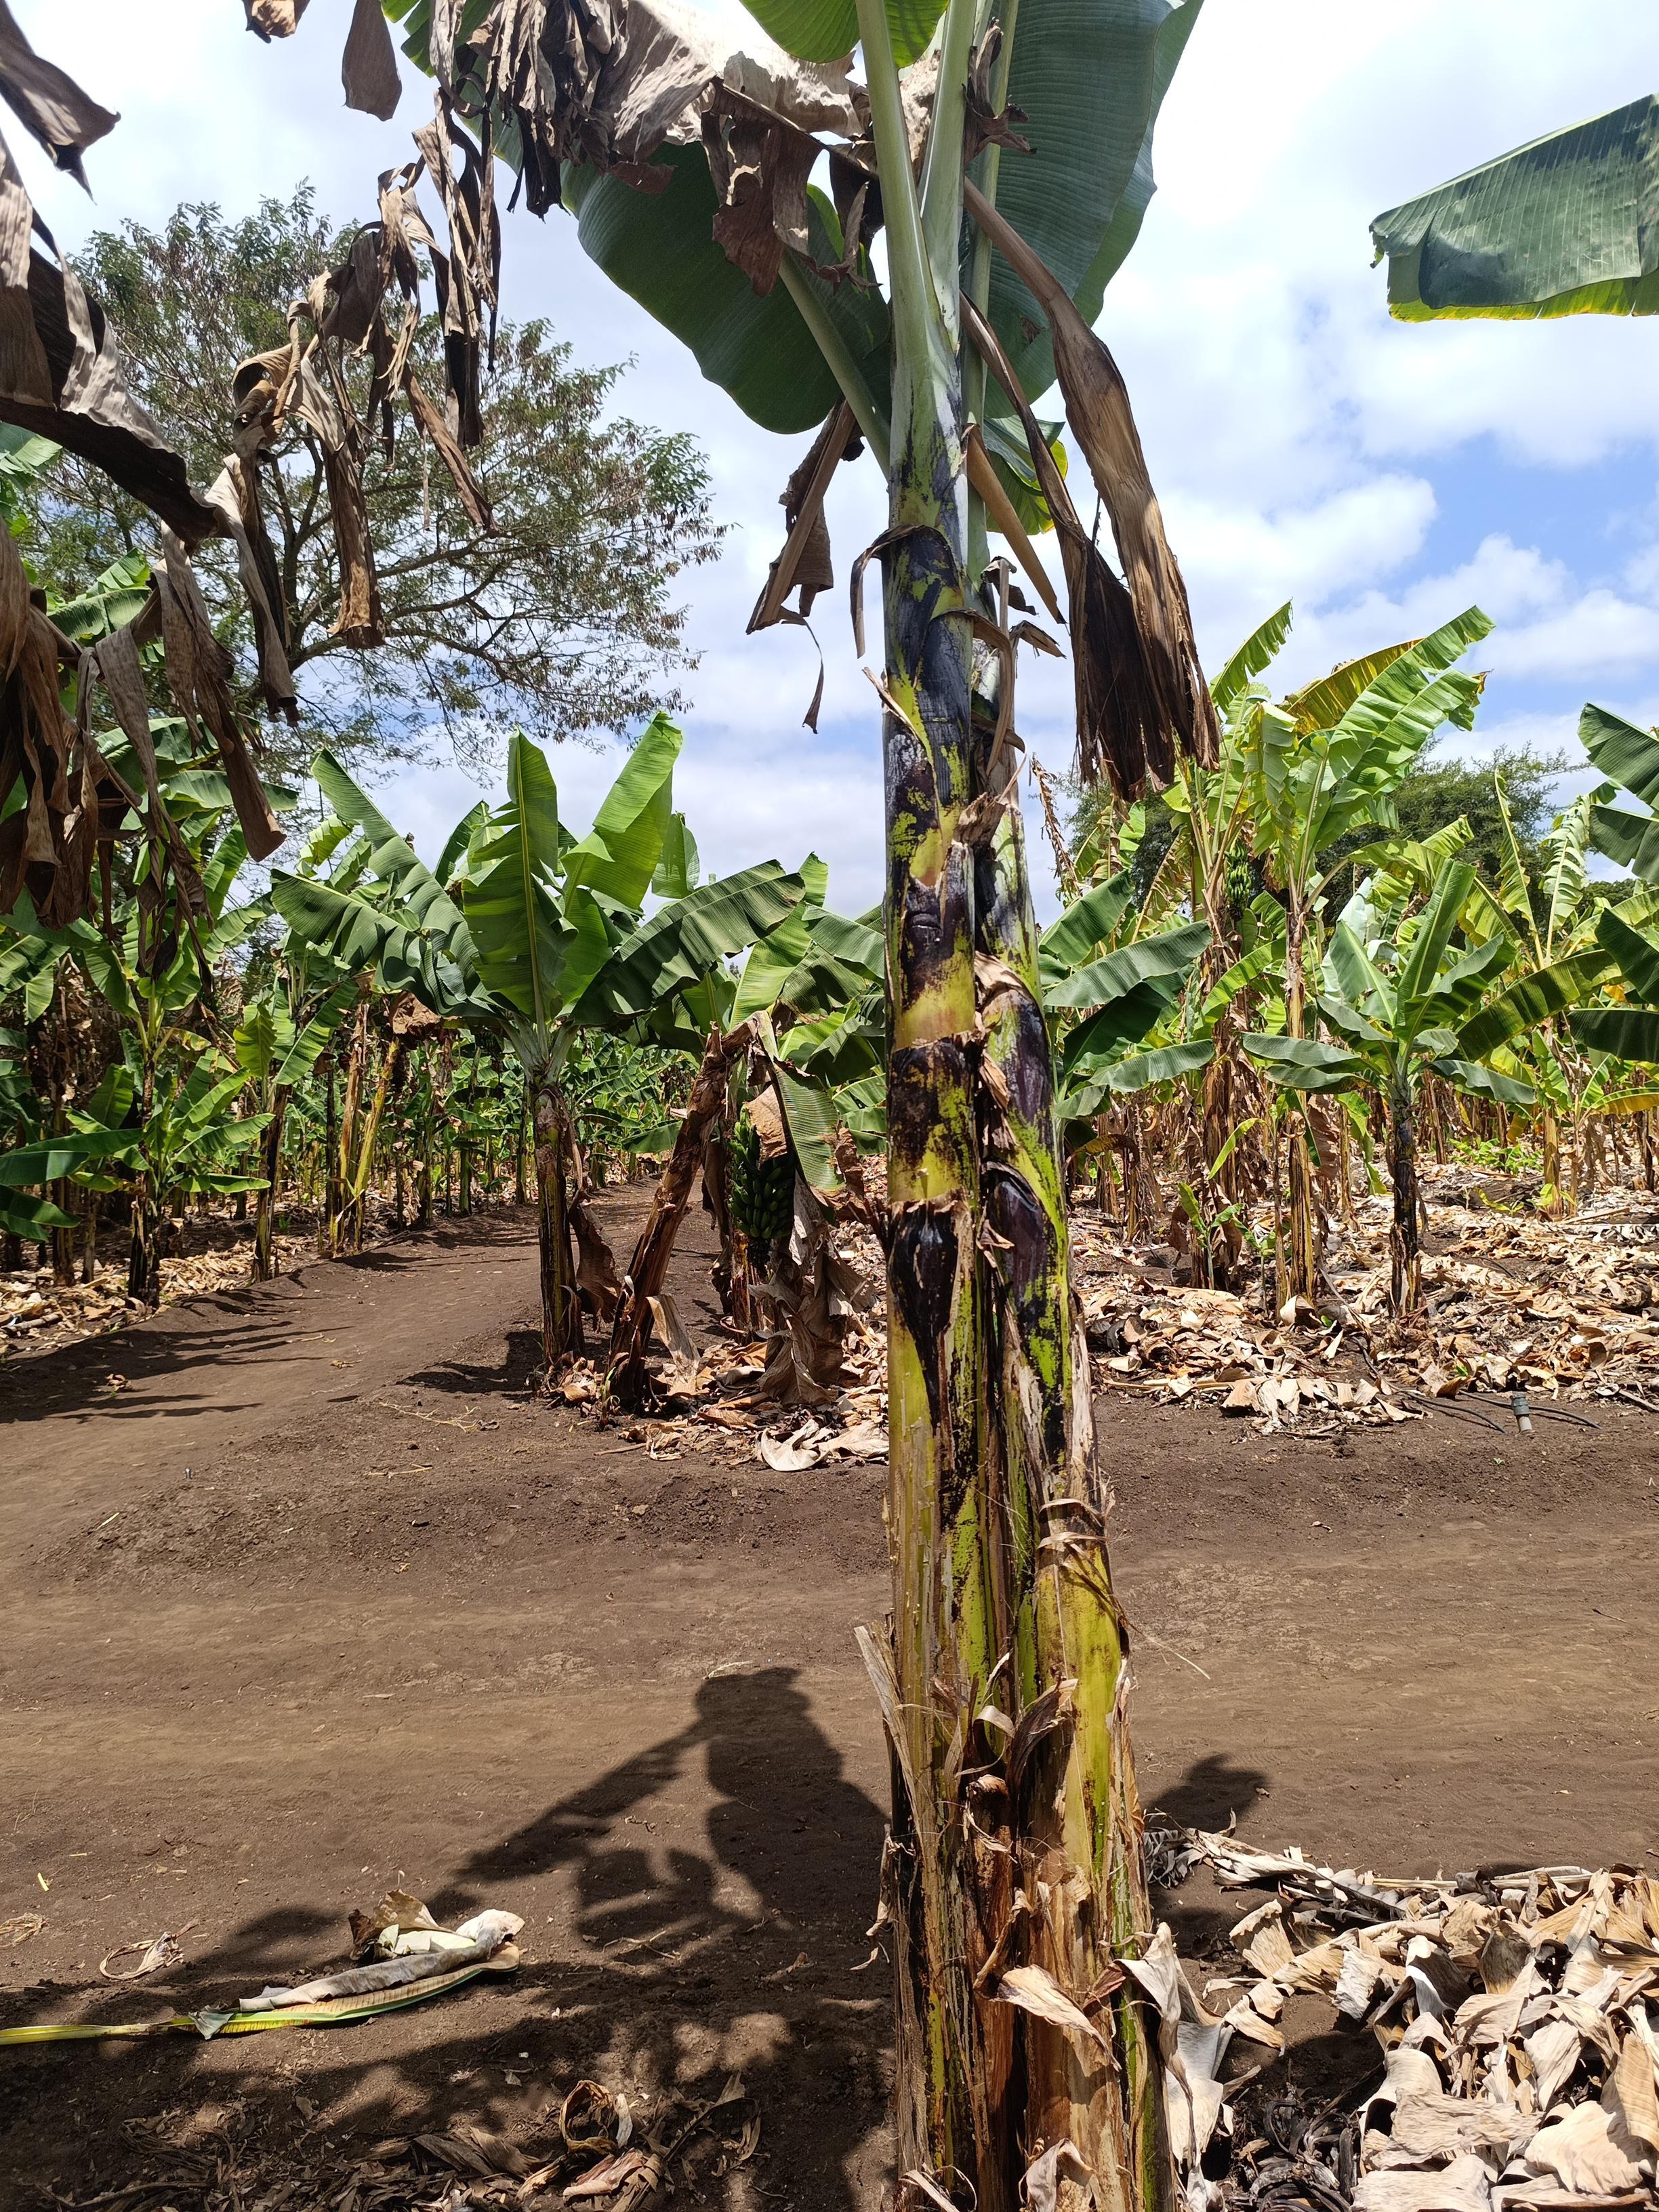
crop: banana
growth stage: vegetative
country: Tanzania
